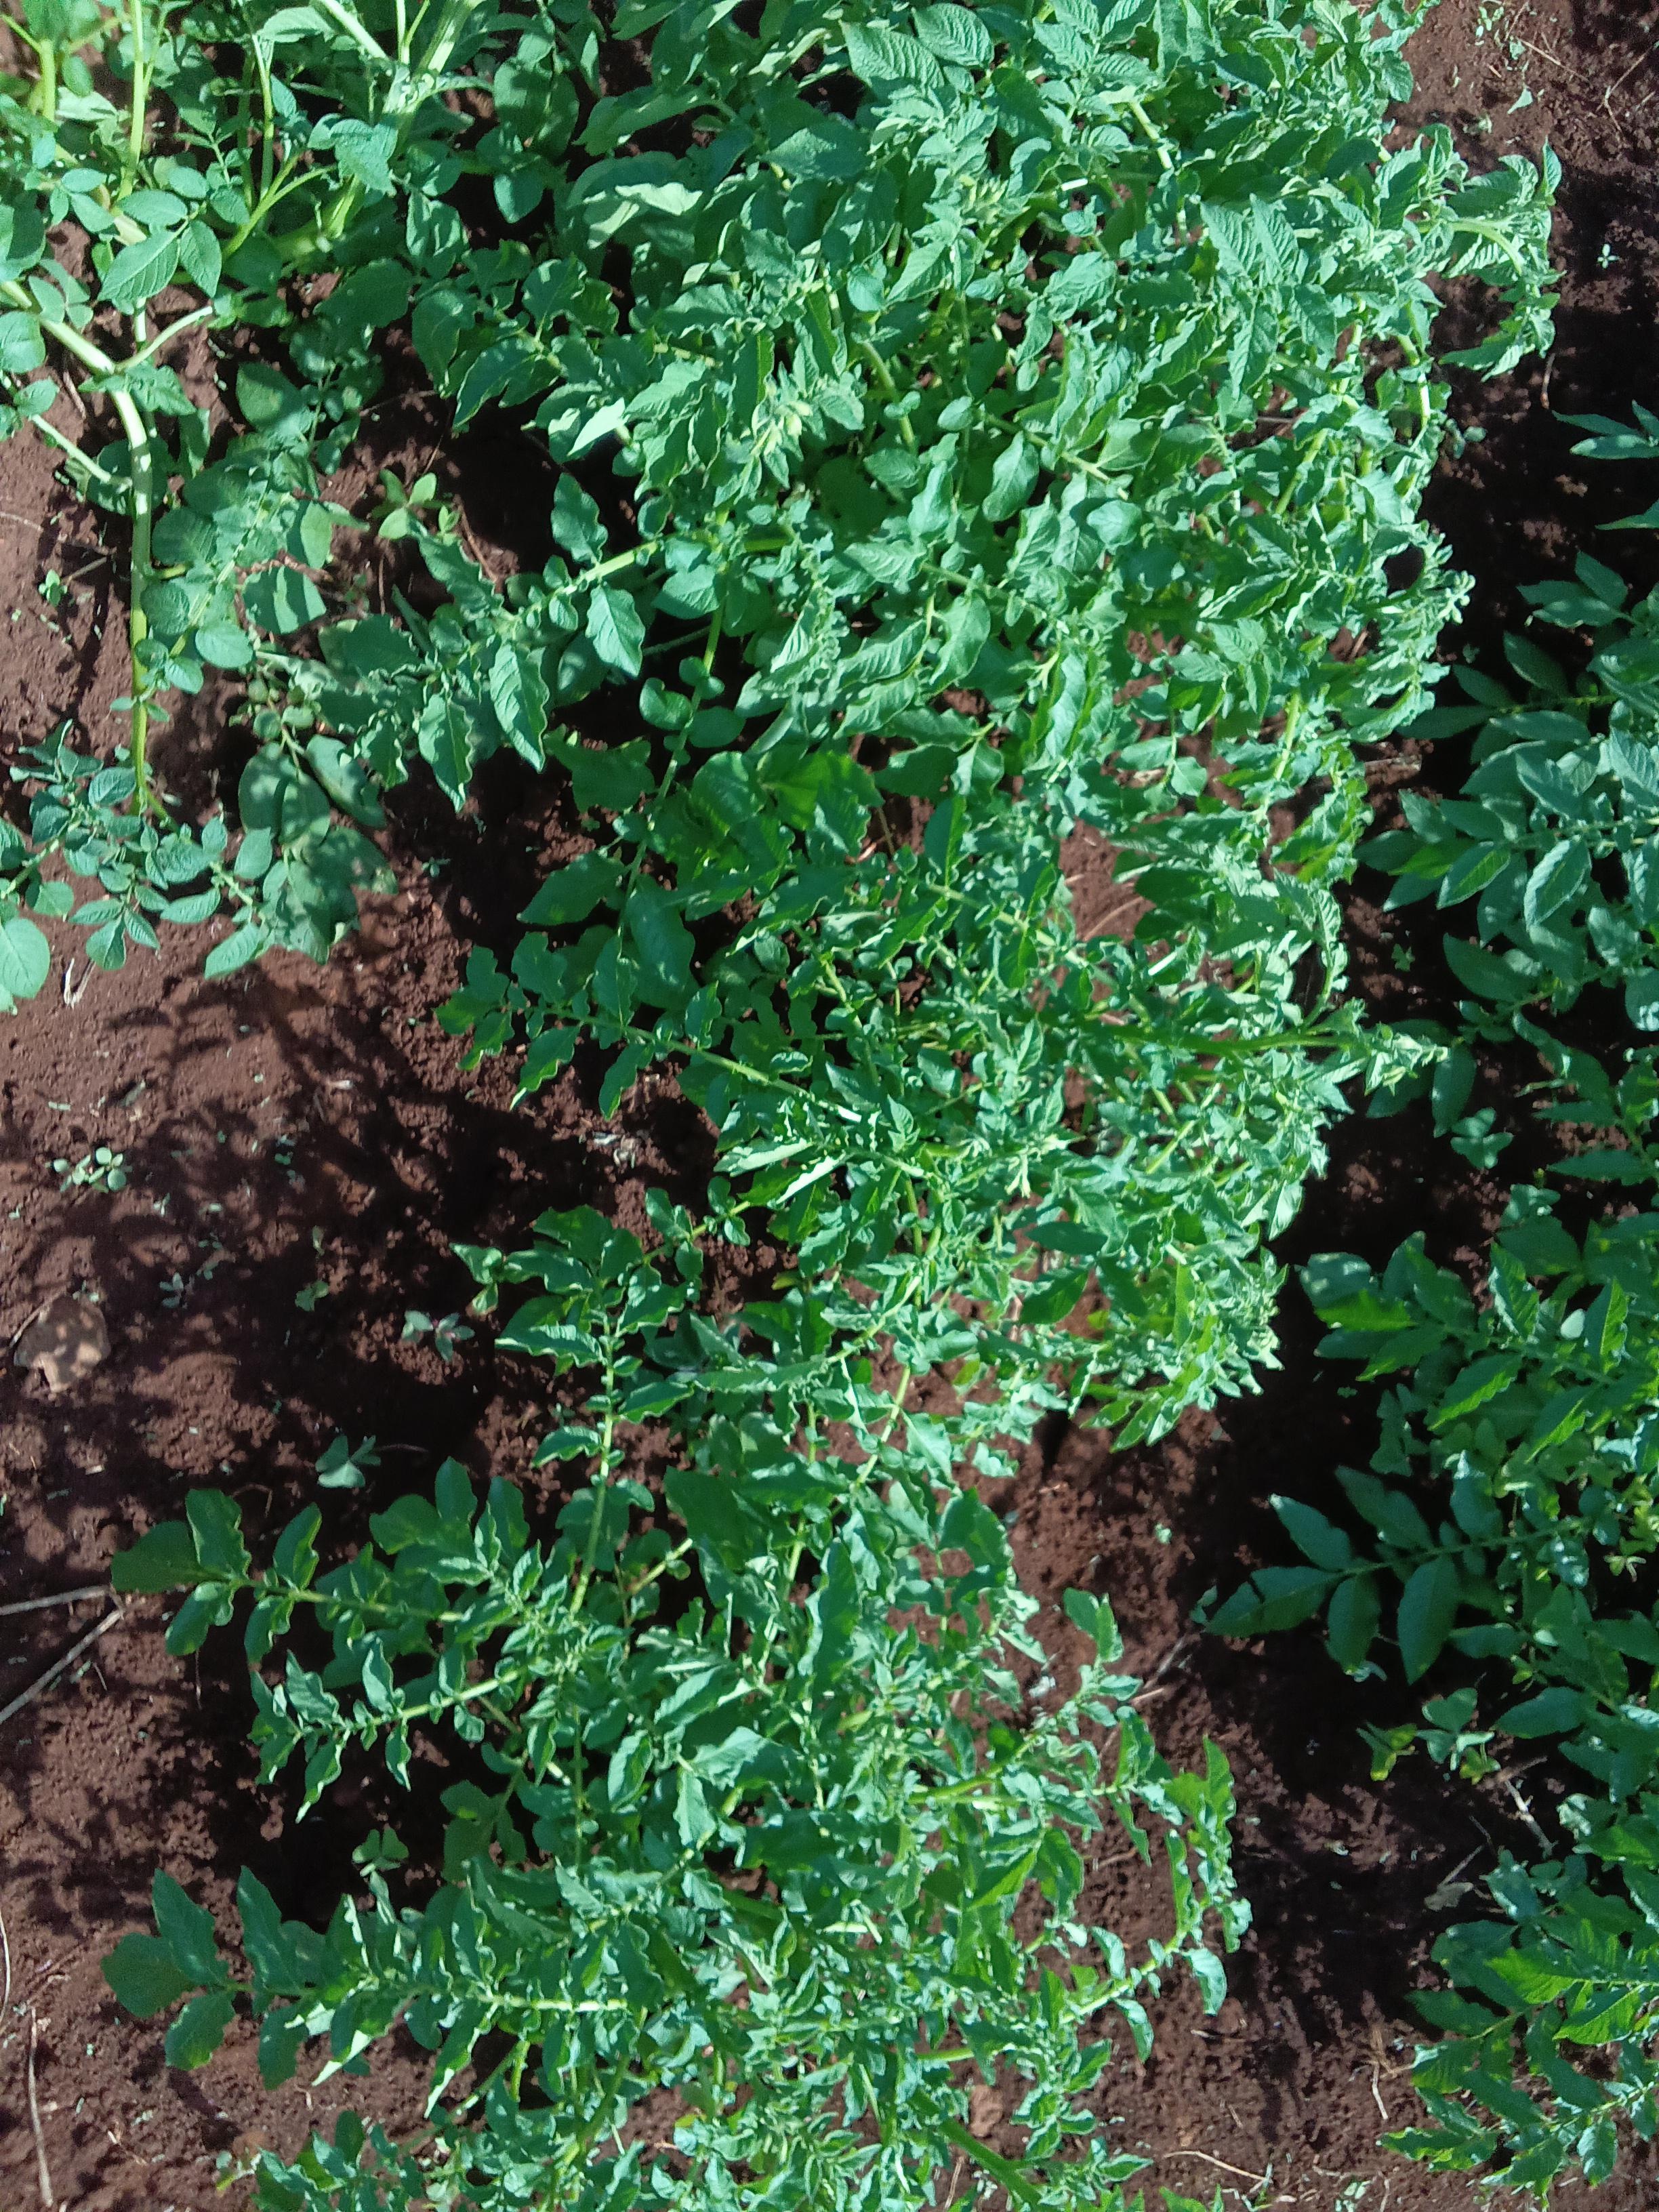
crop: potato
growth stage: vegetative
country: Kenya
